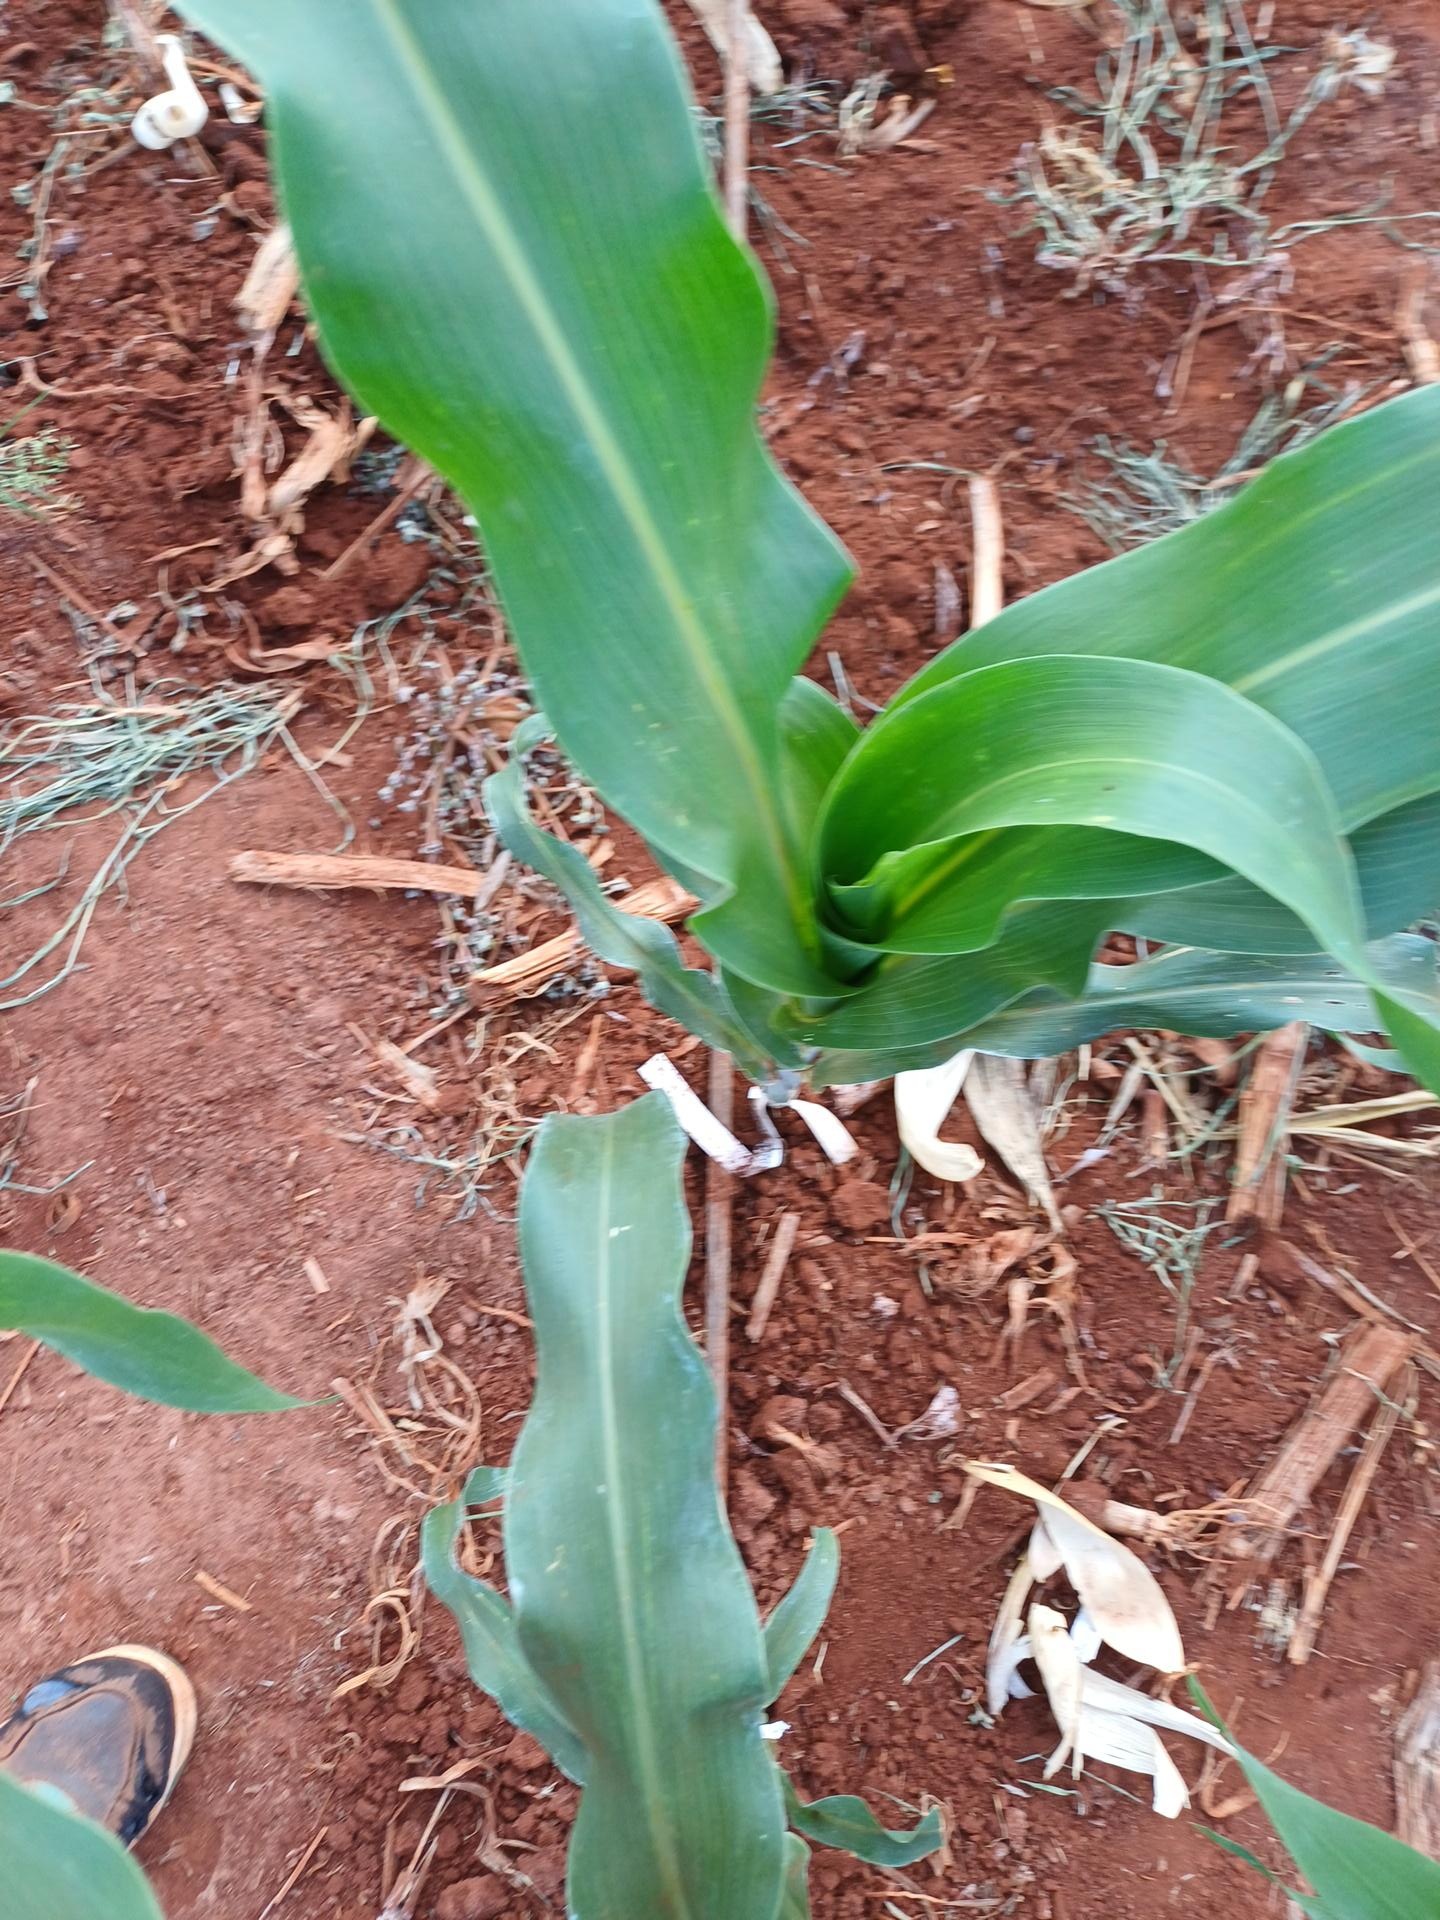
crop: sorghum
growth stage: vegetative
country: Kenya
